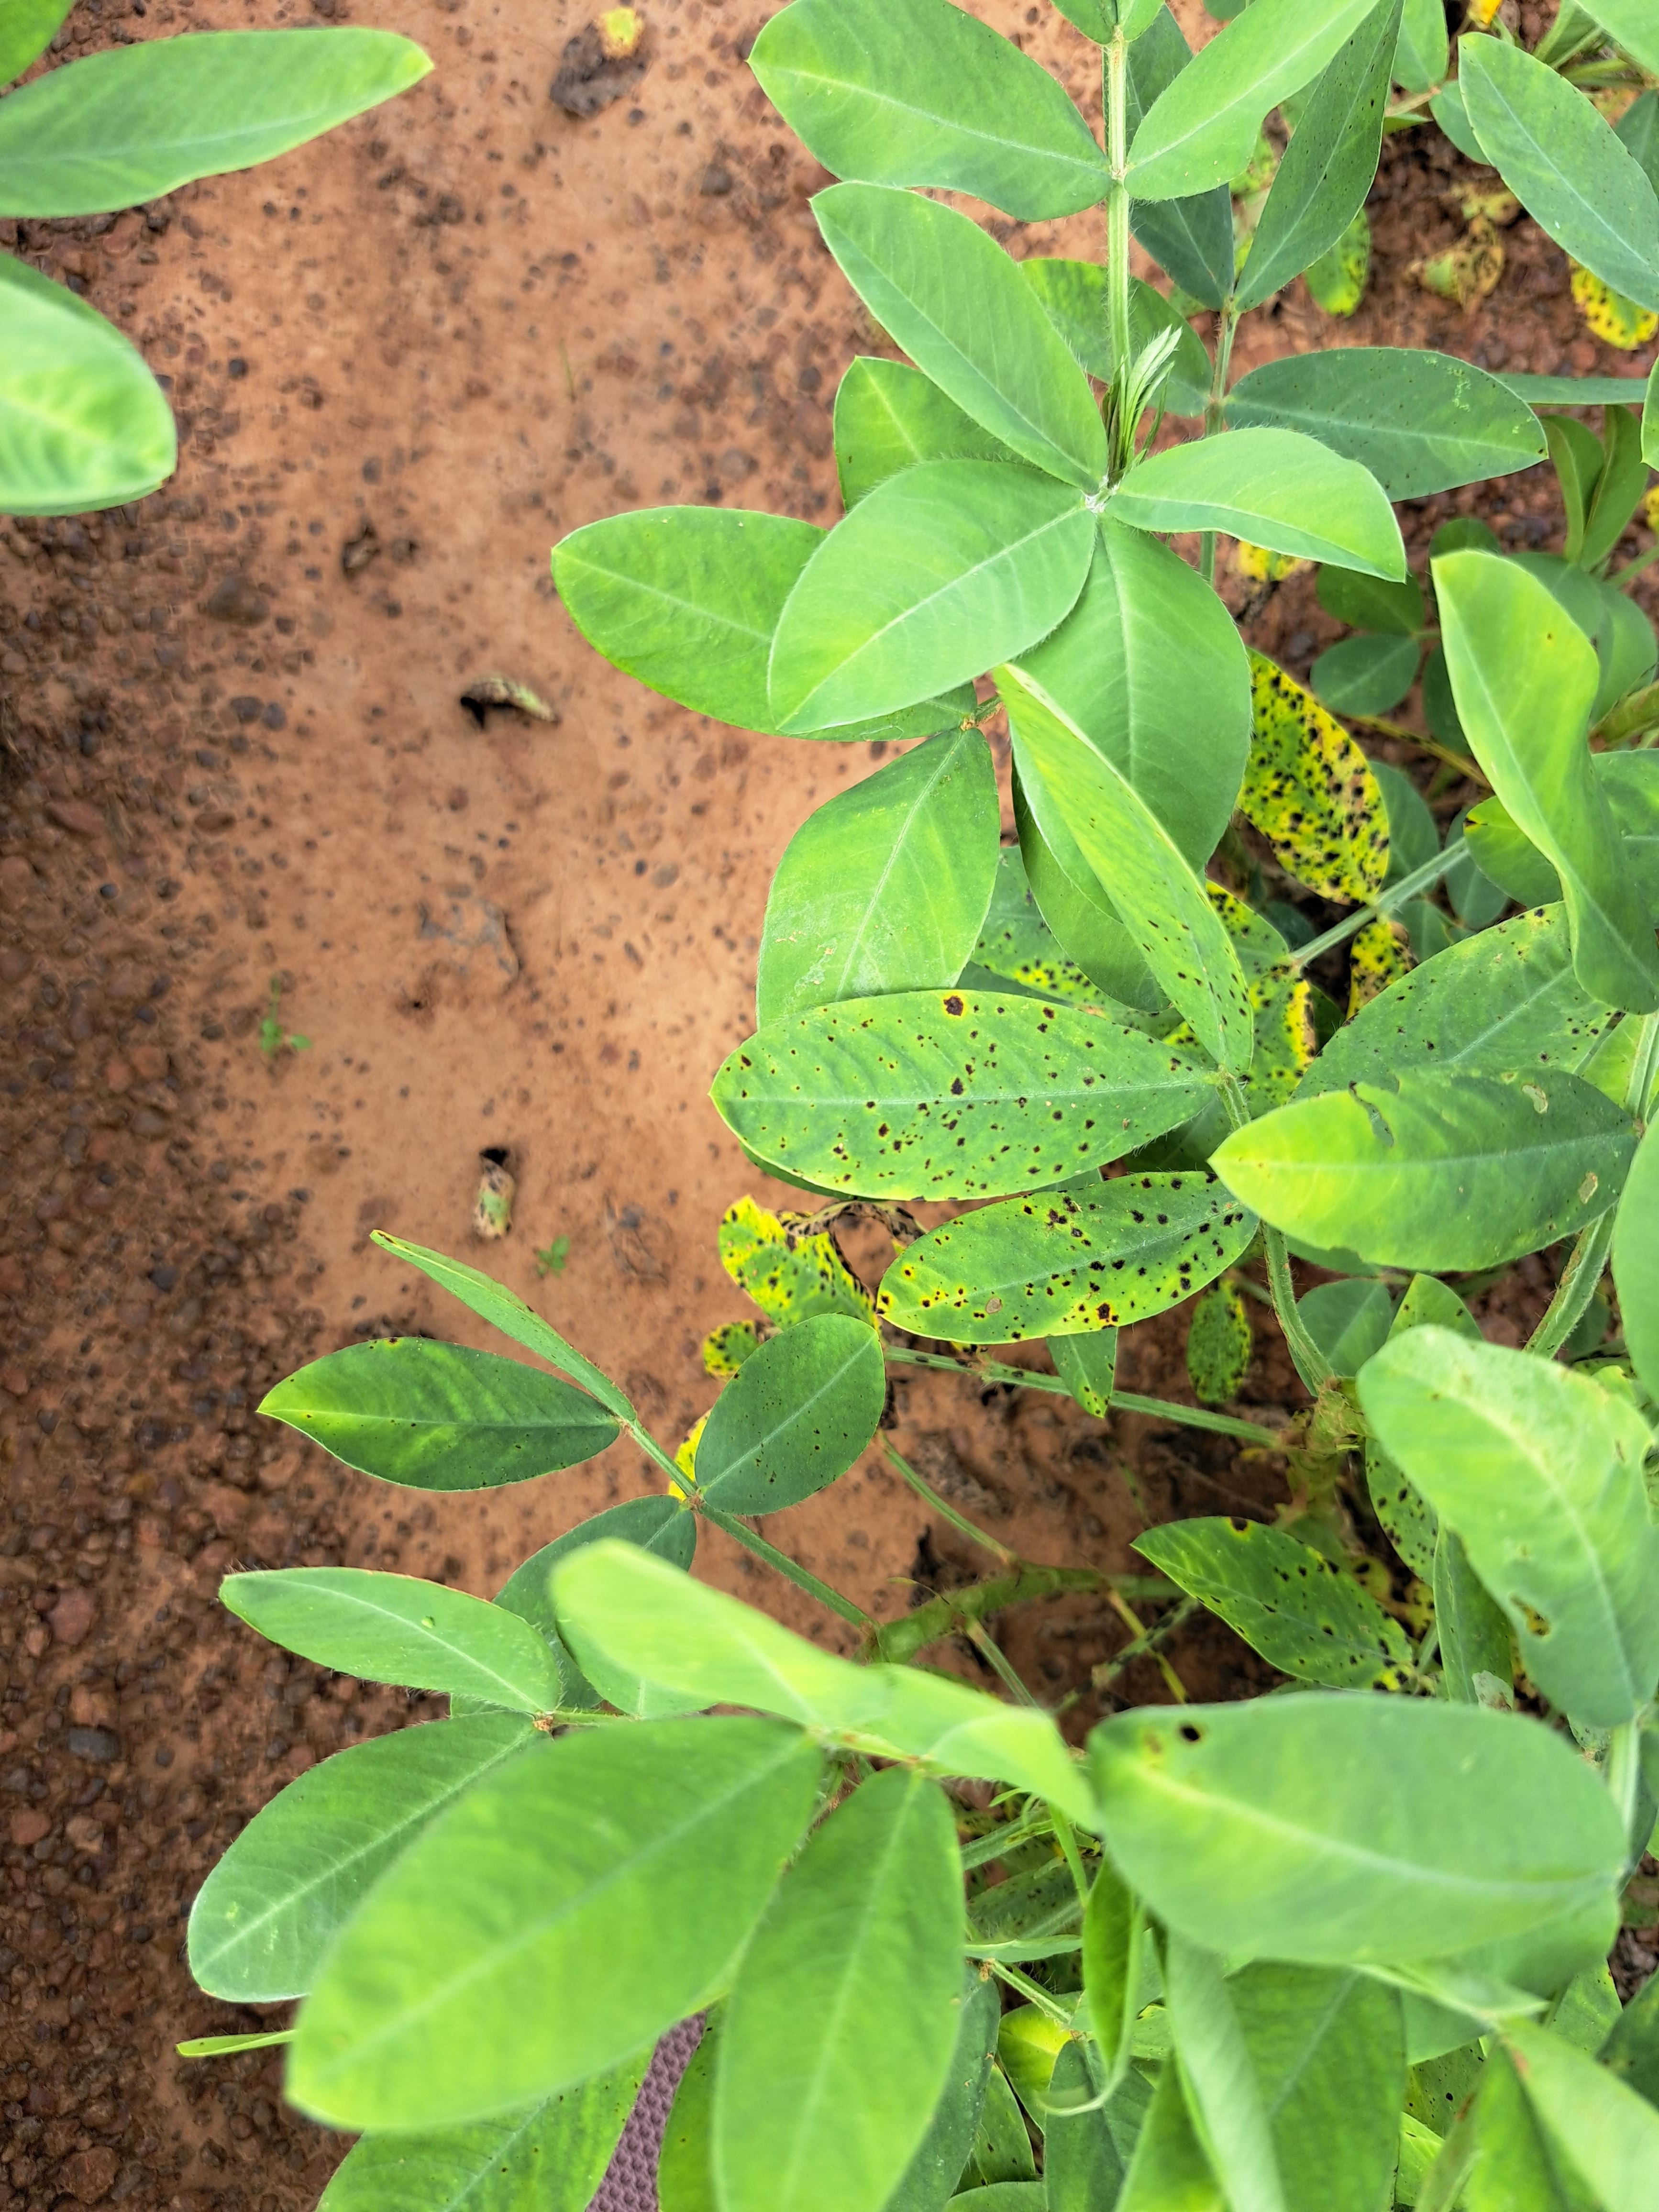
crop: groundnut
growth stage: development pod
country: Ghana
